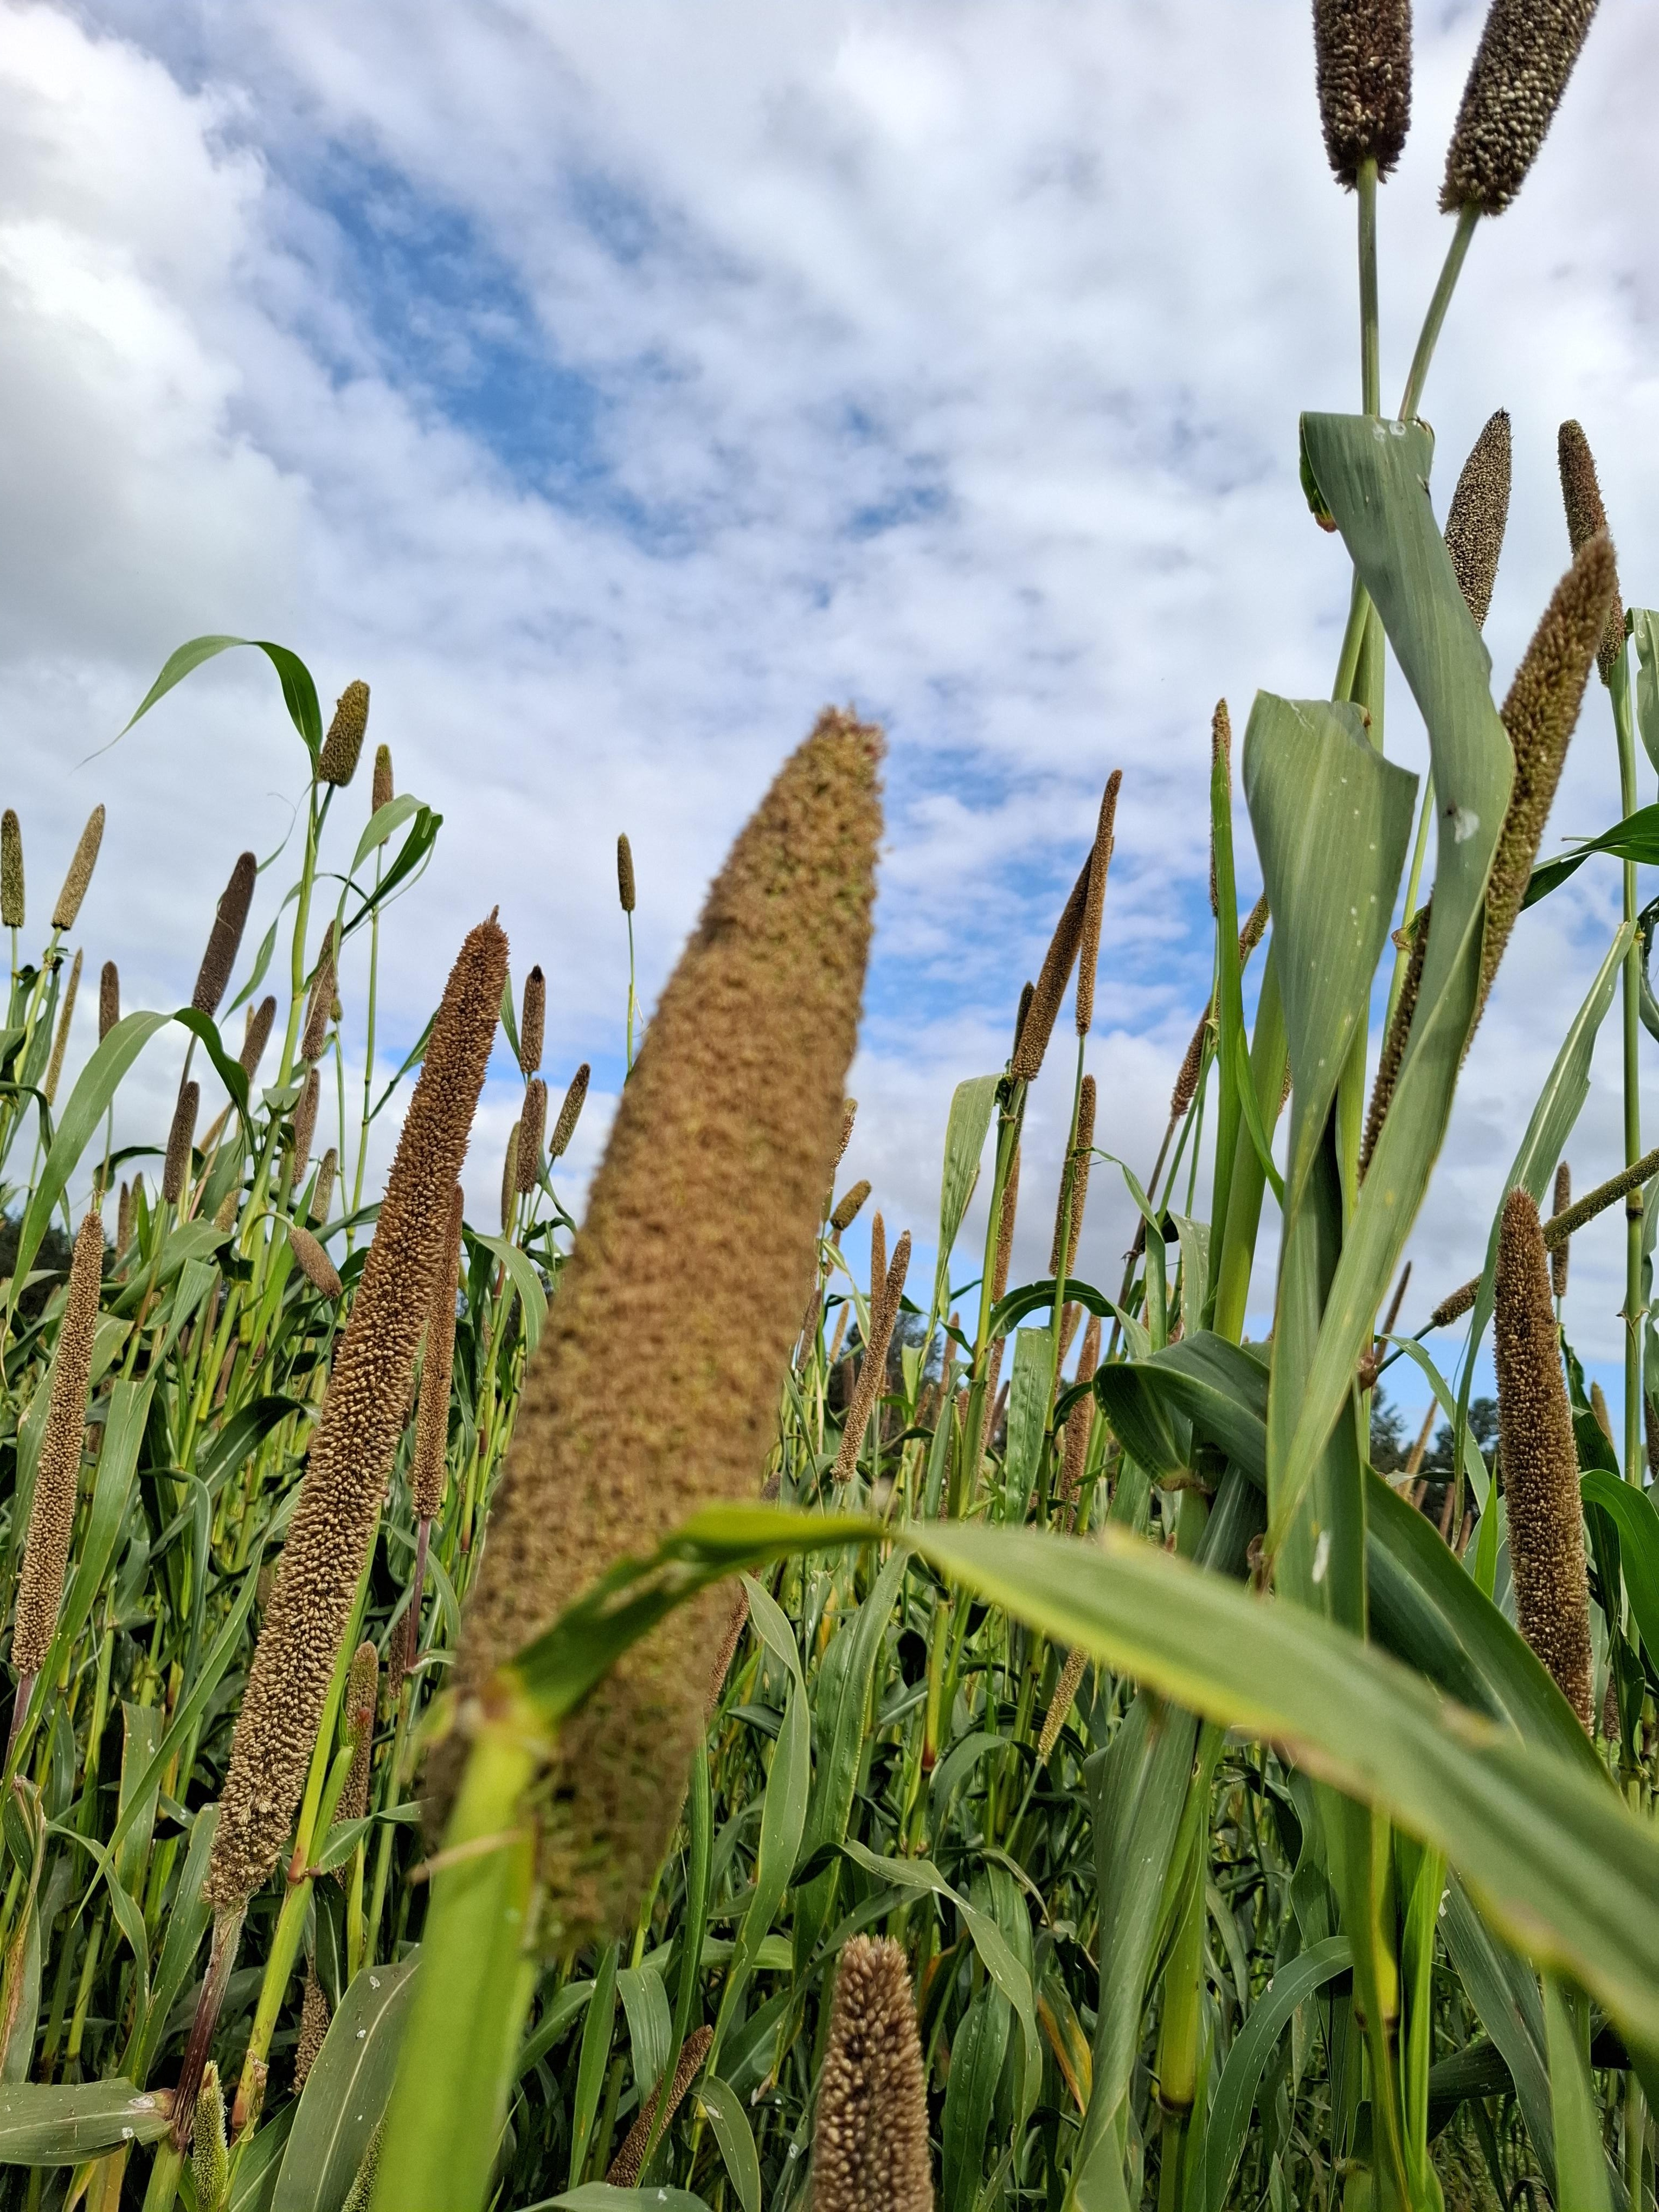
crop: sorghum
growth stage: harvest maturity
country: Tanzania
